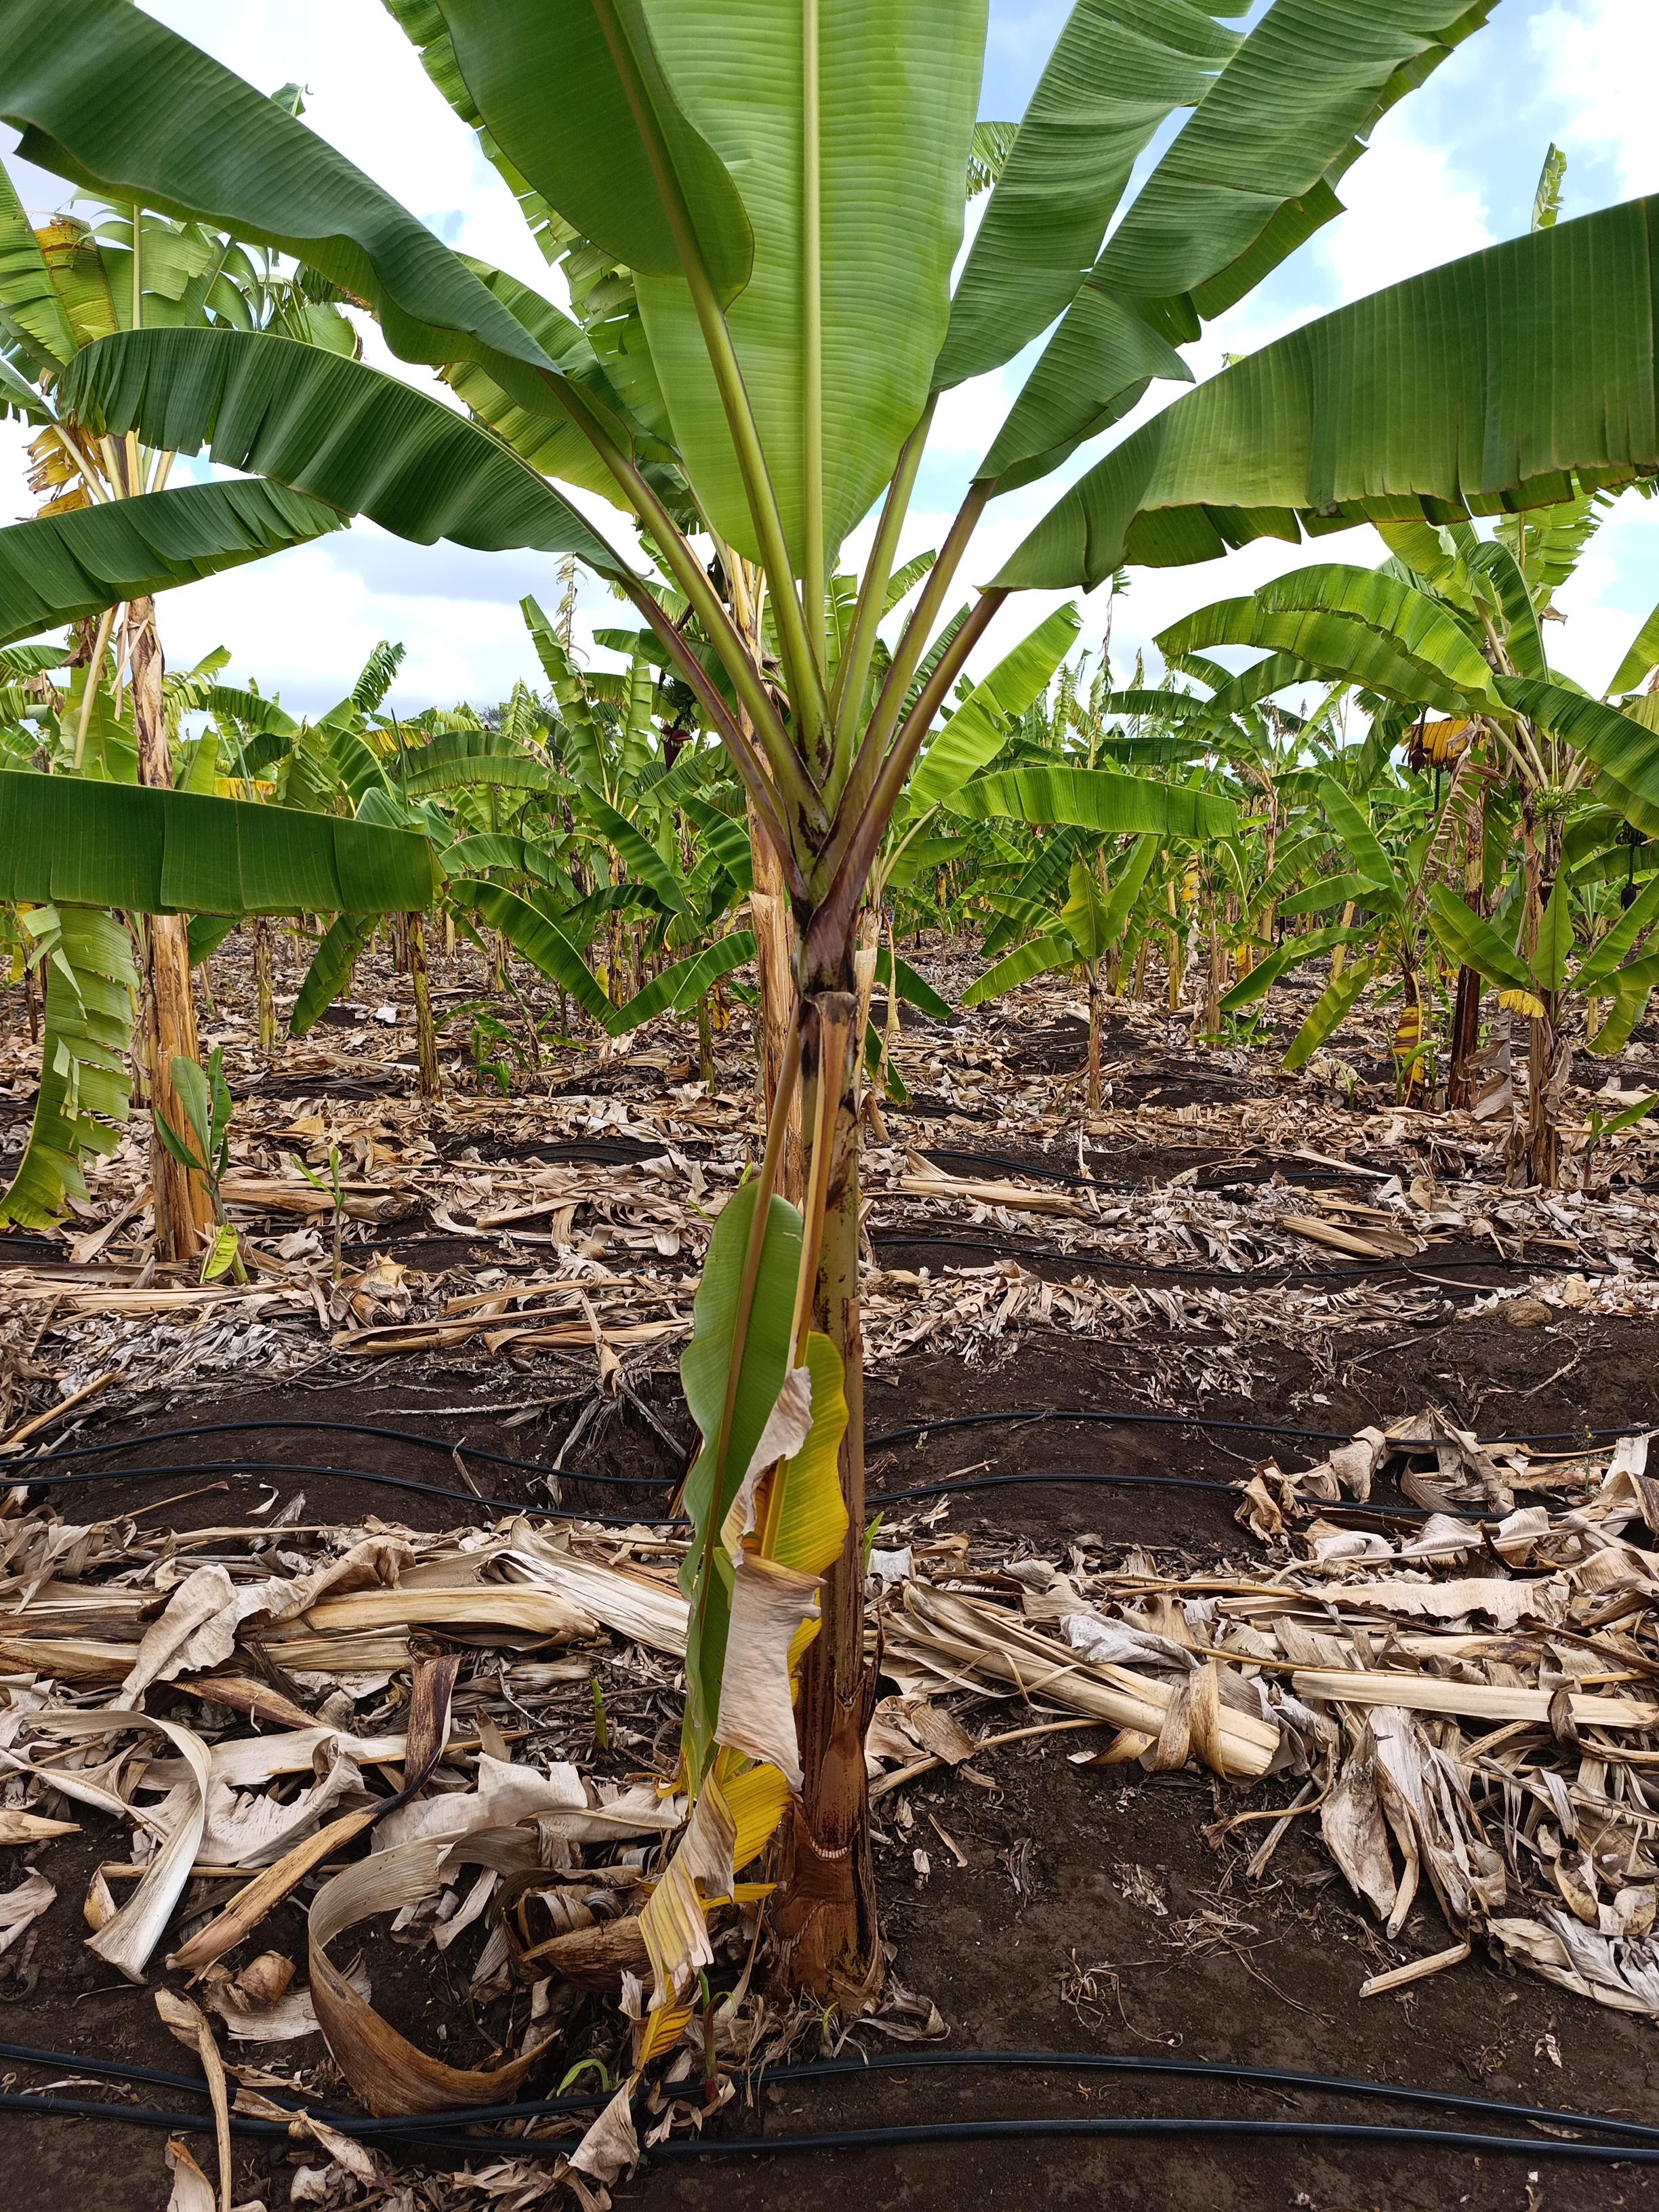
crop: banana
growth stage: vegetative
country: Tanzania
